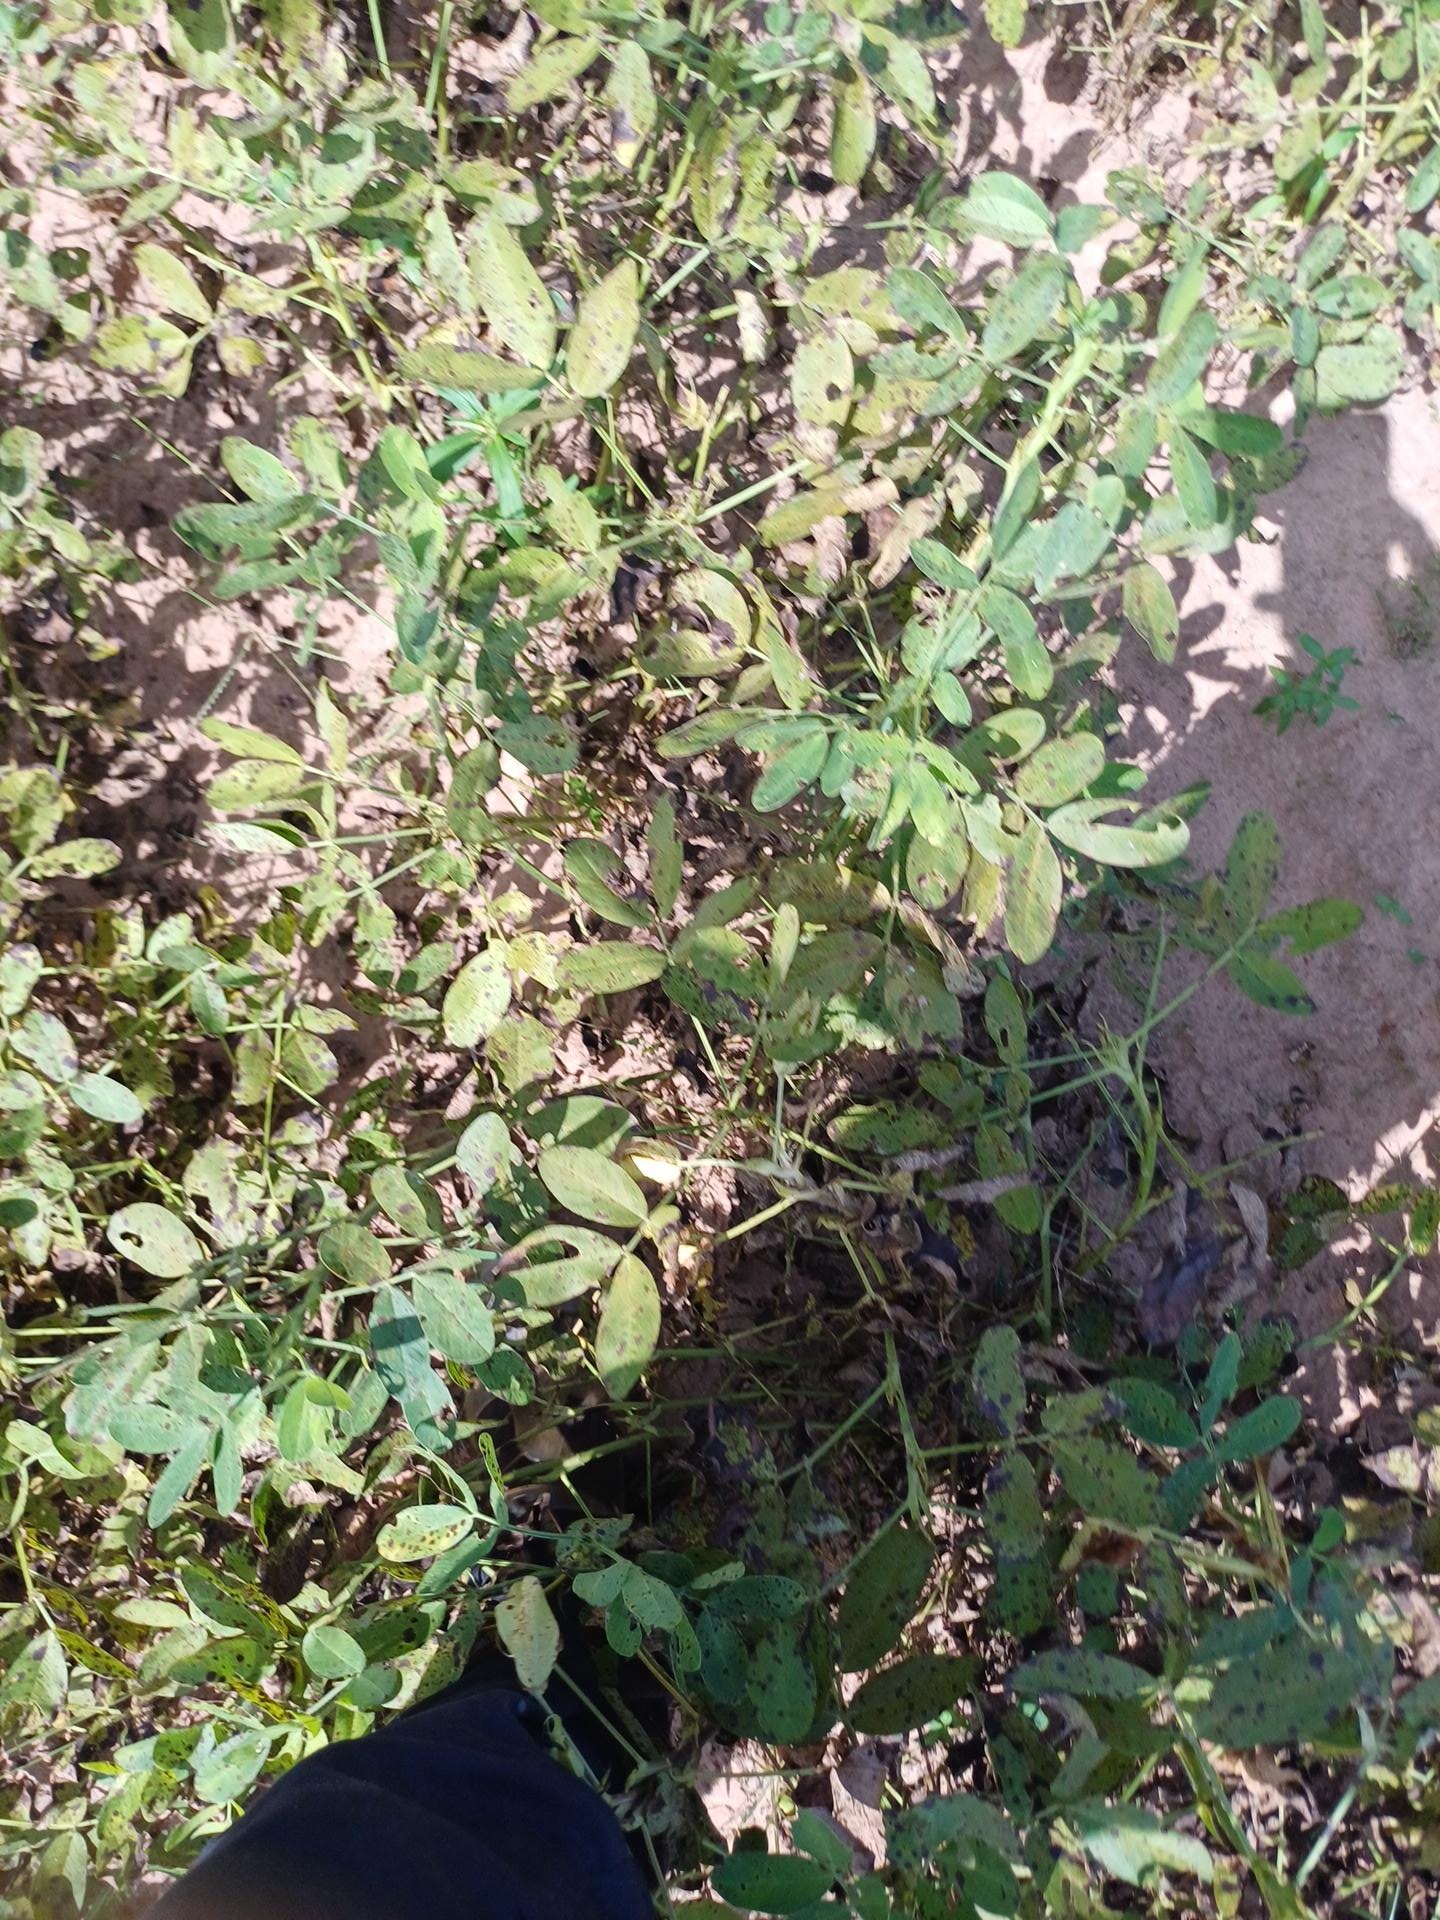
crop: groundnut
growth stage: flowering
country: Senegal
